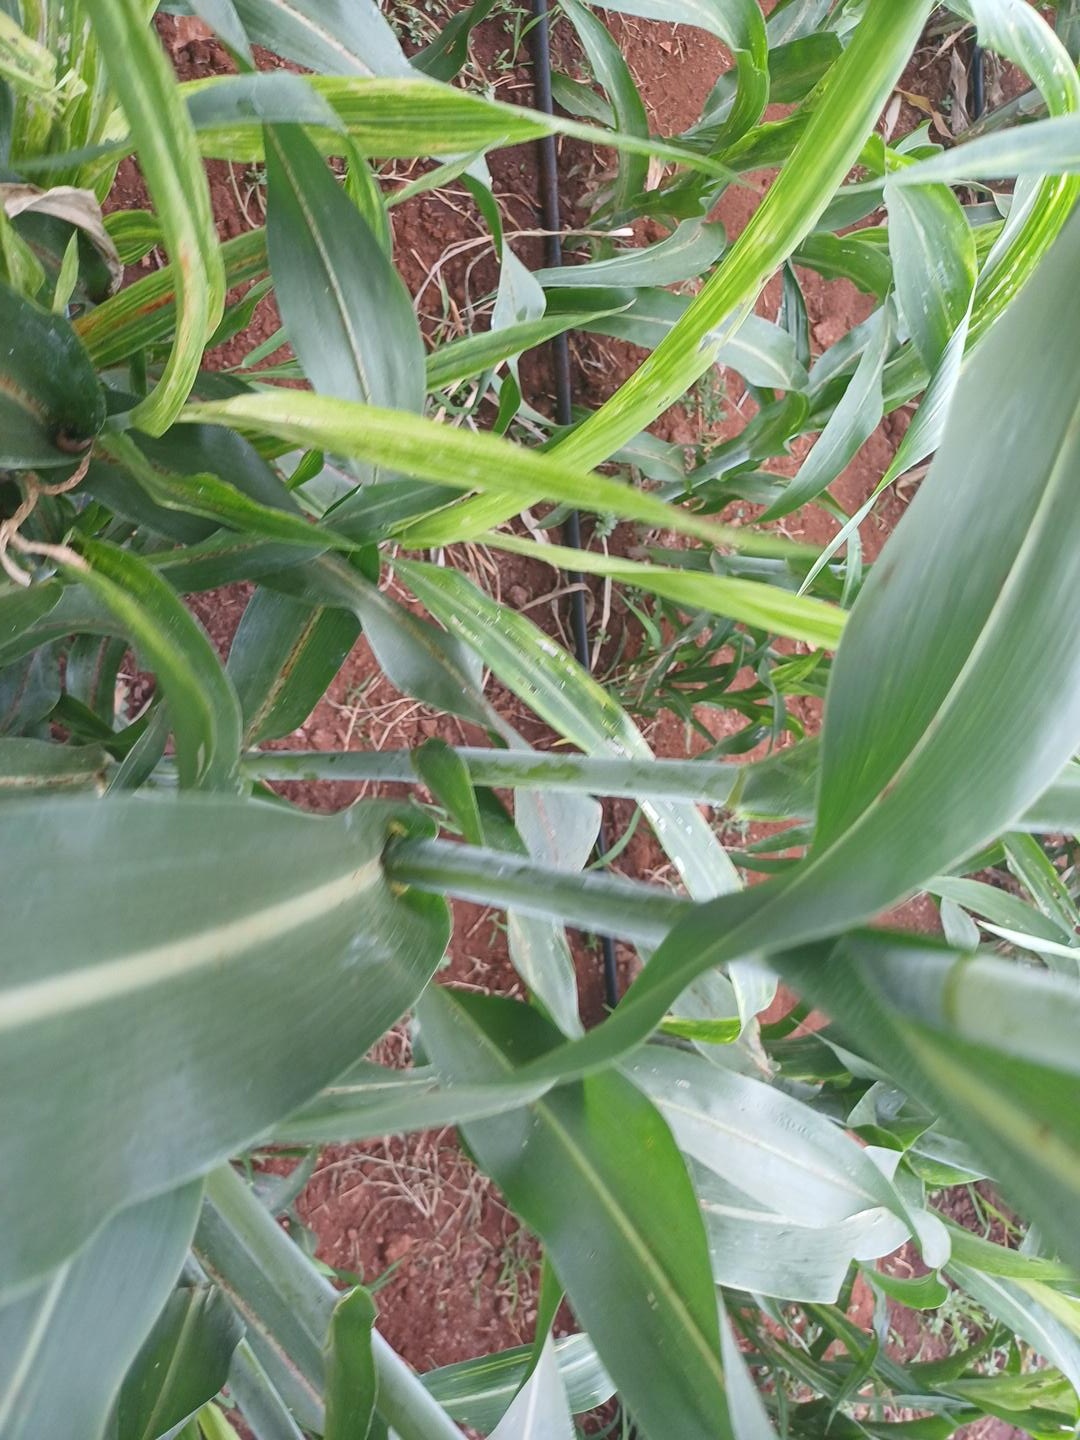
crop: sorghum
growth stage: heading tuber
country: Kenya
